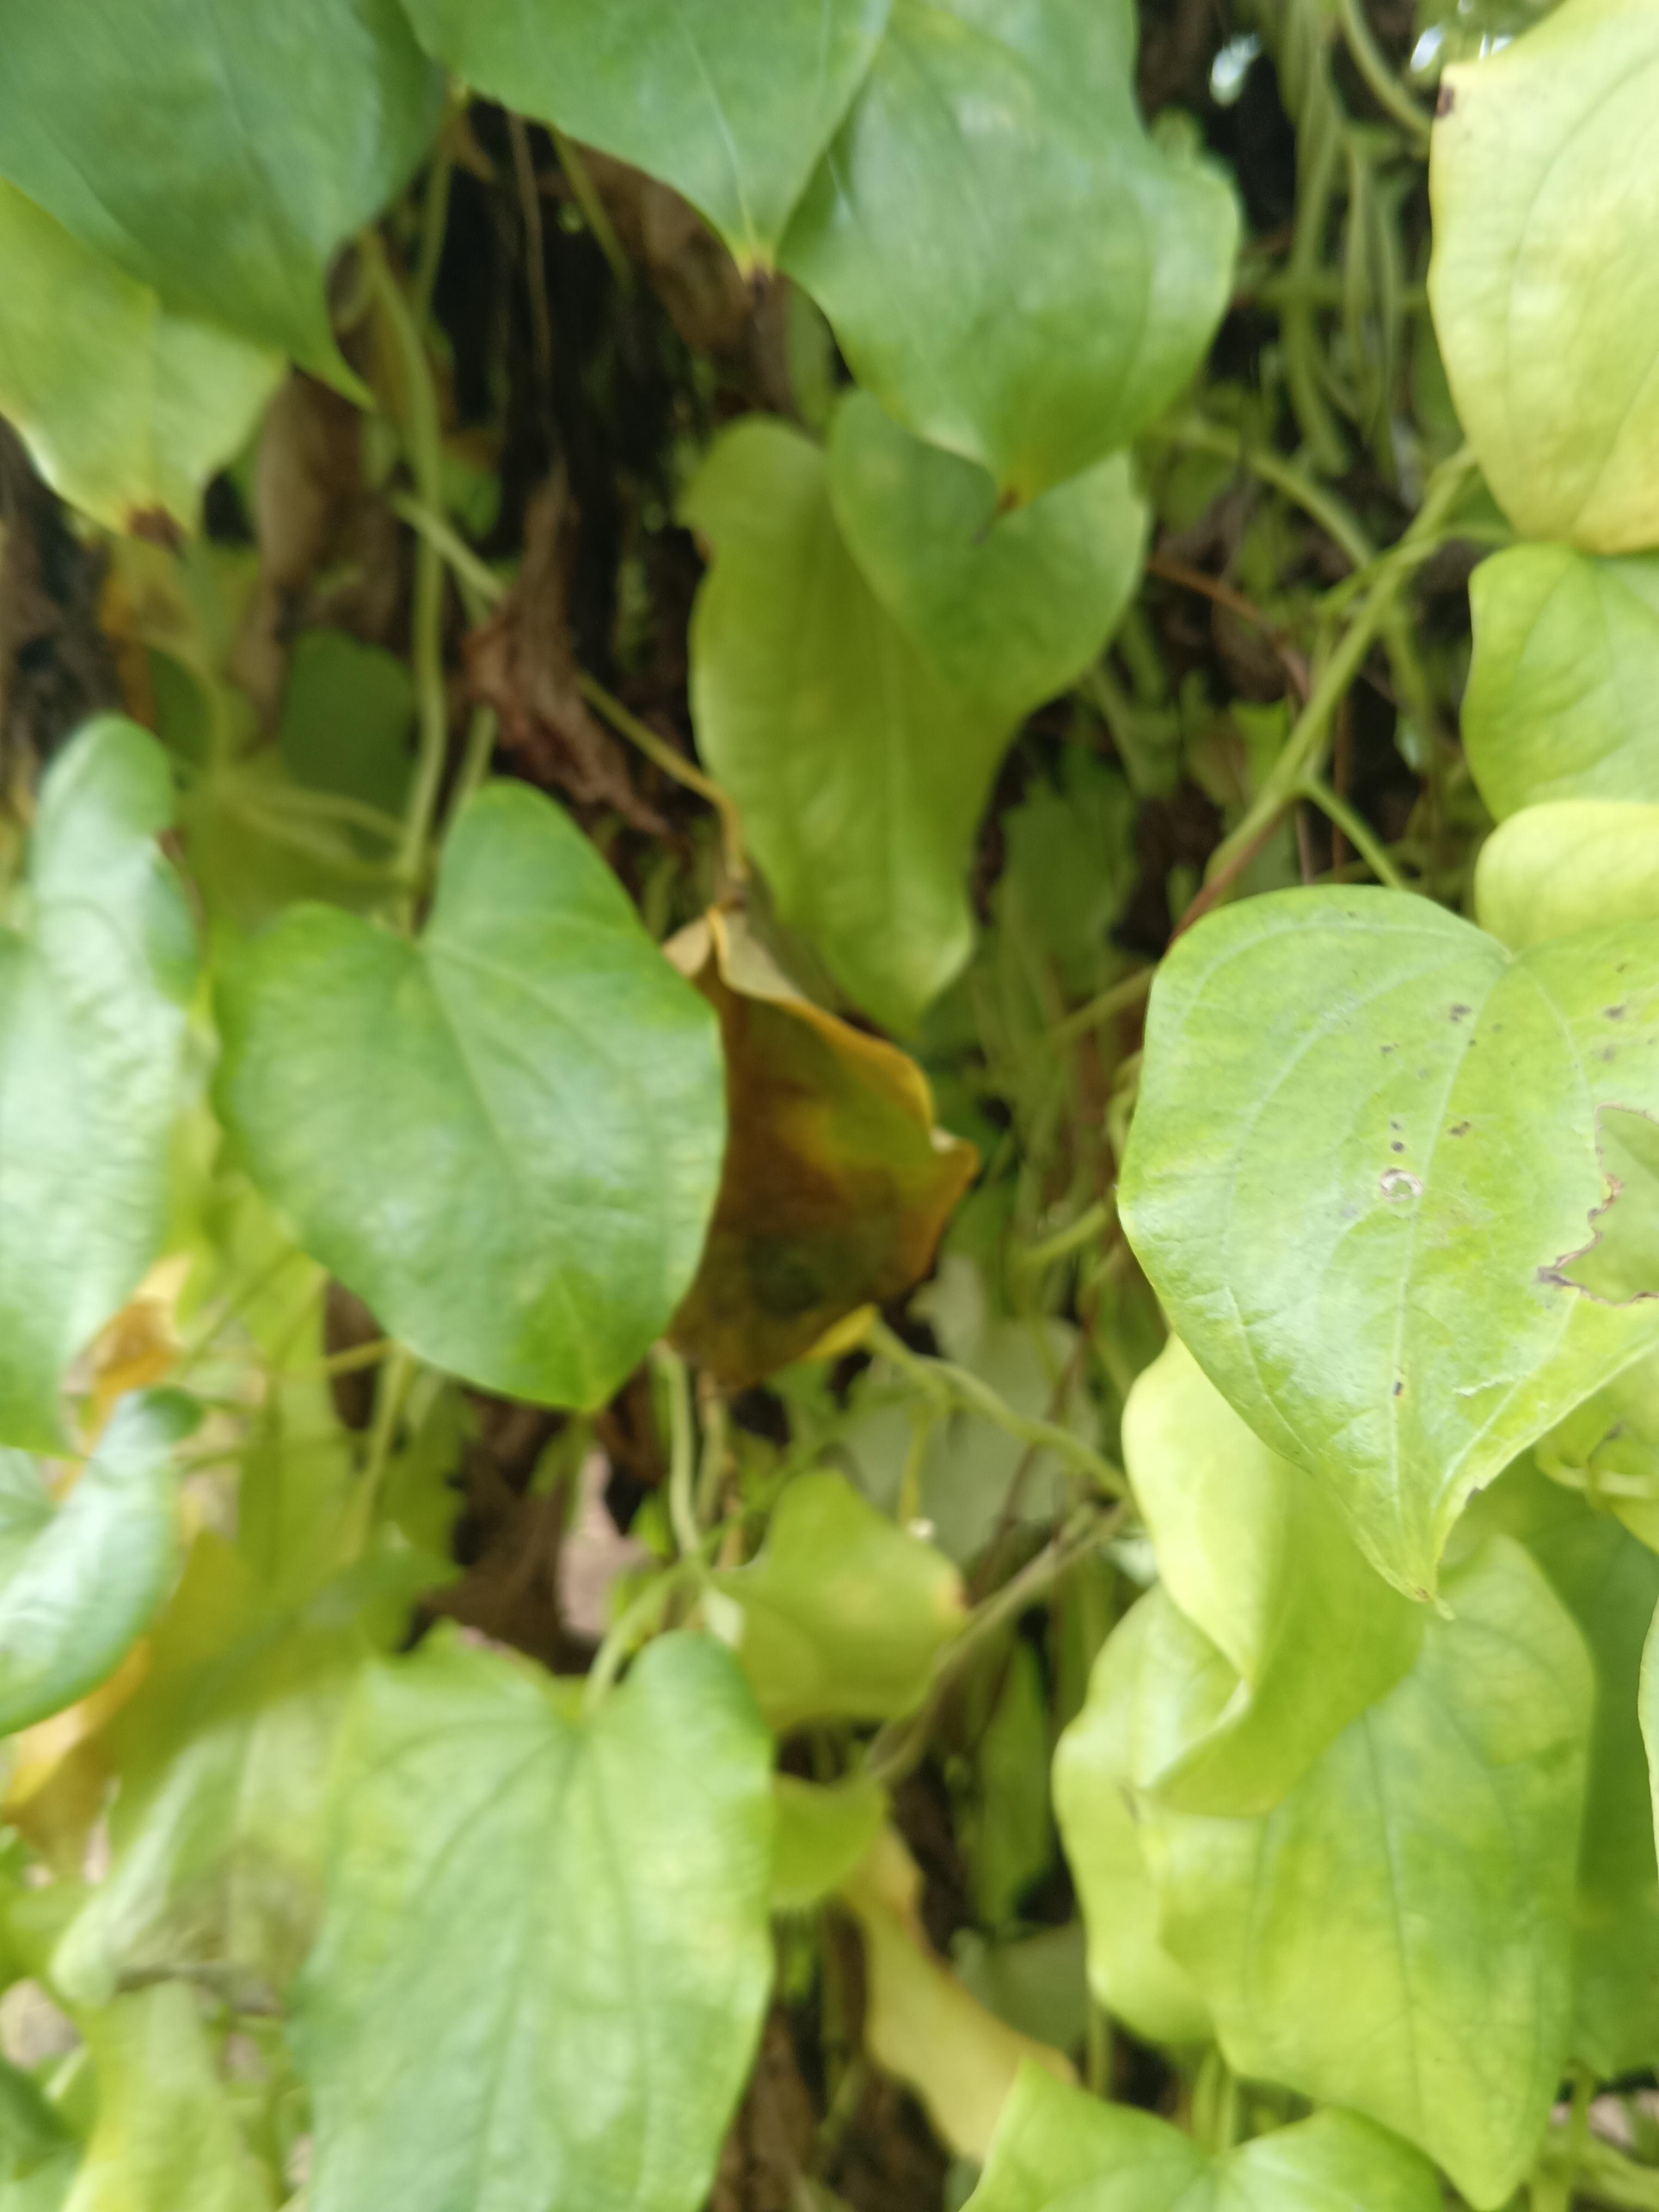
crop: yam
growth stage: maturity
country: Nigeria
